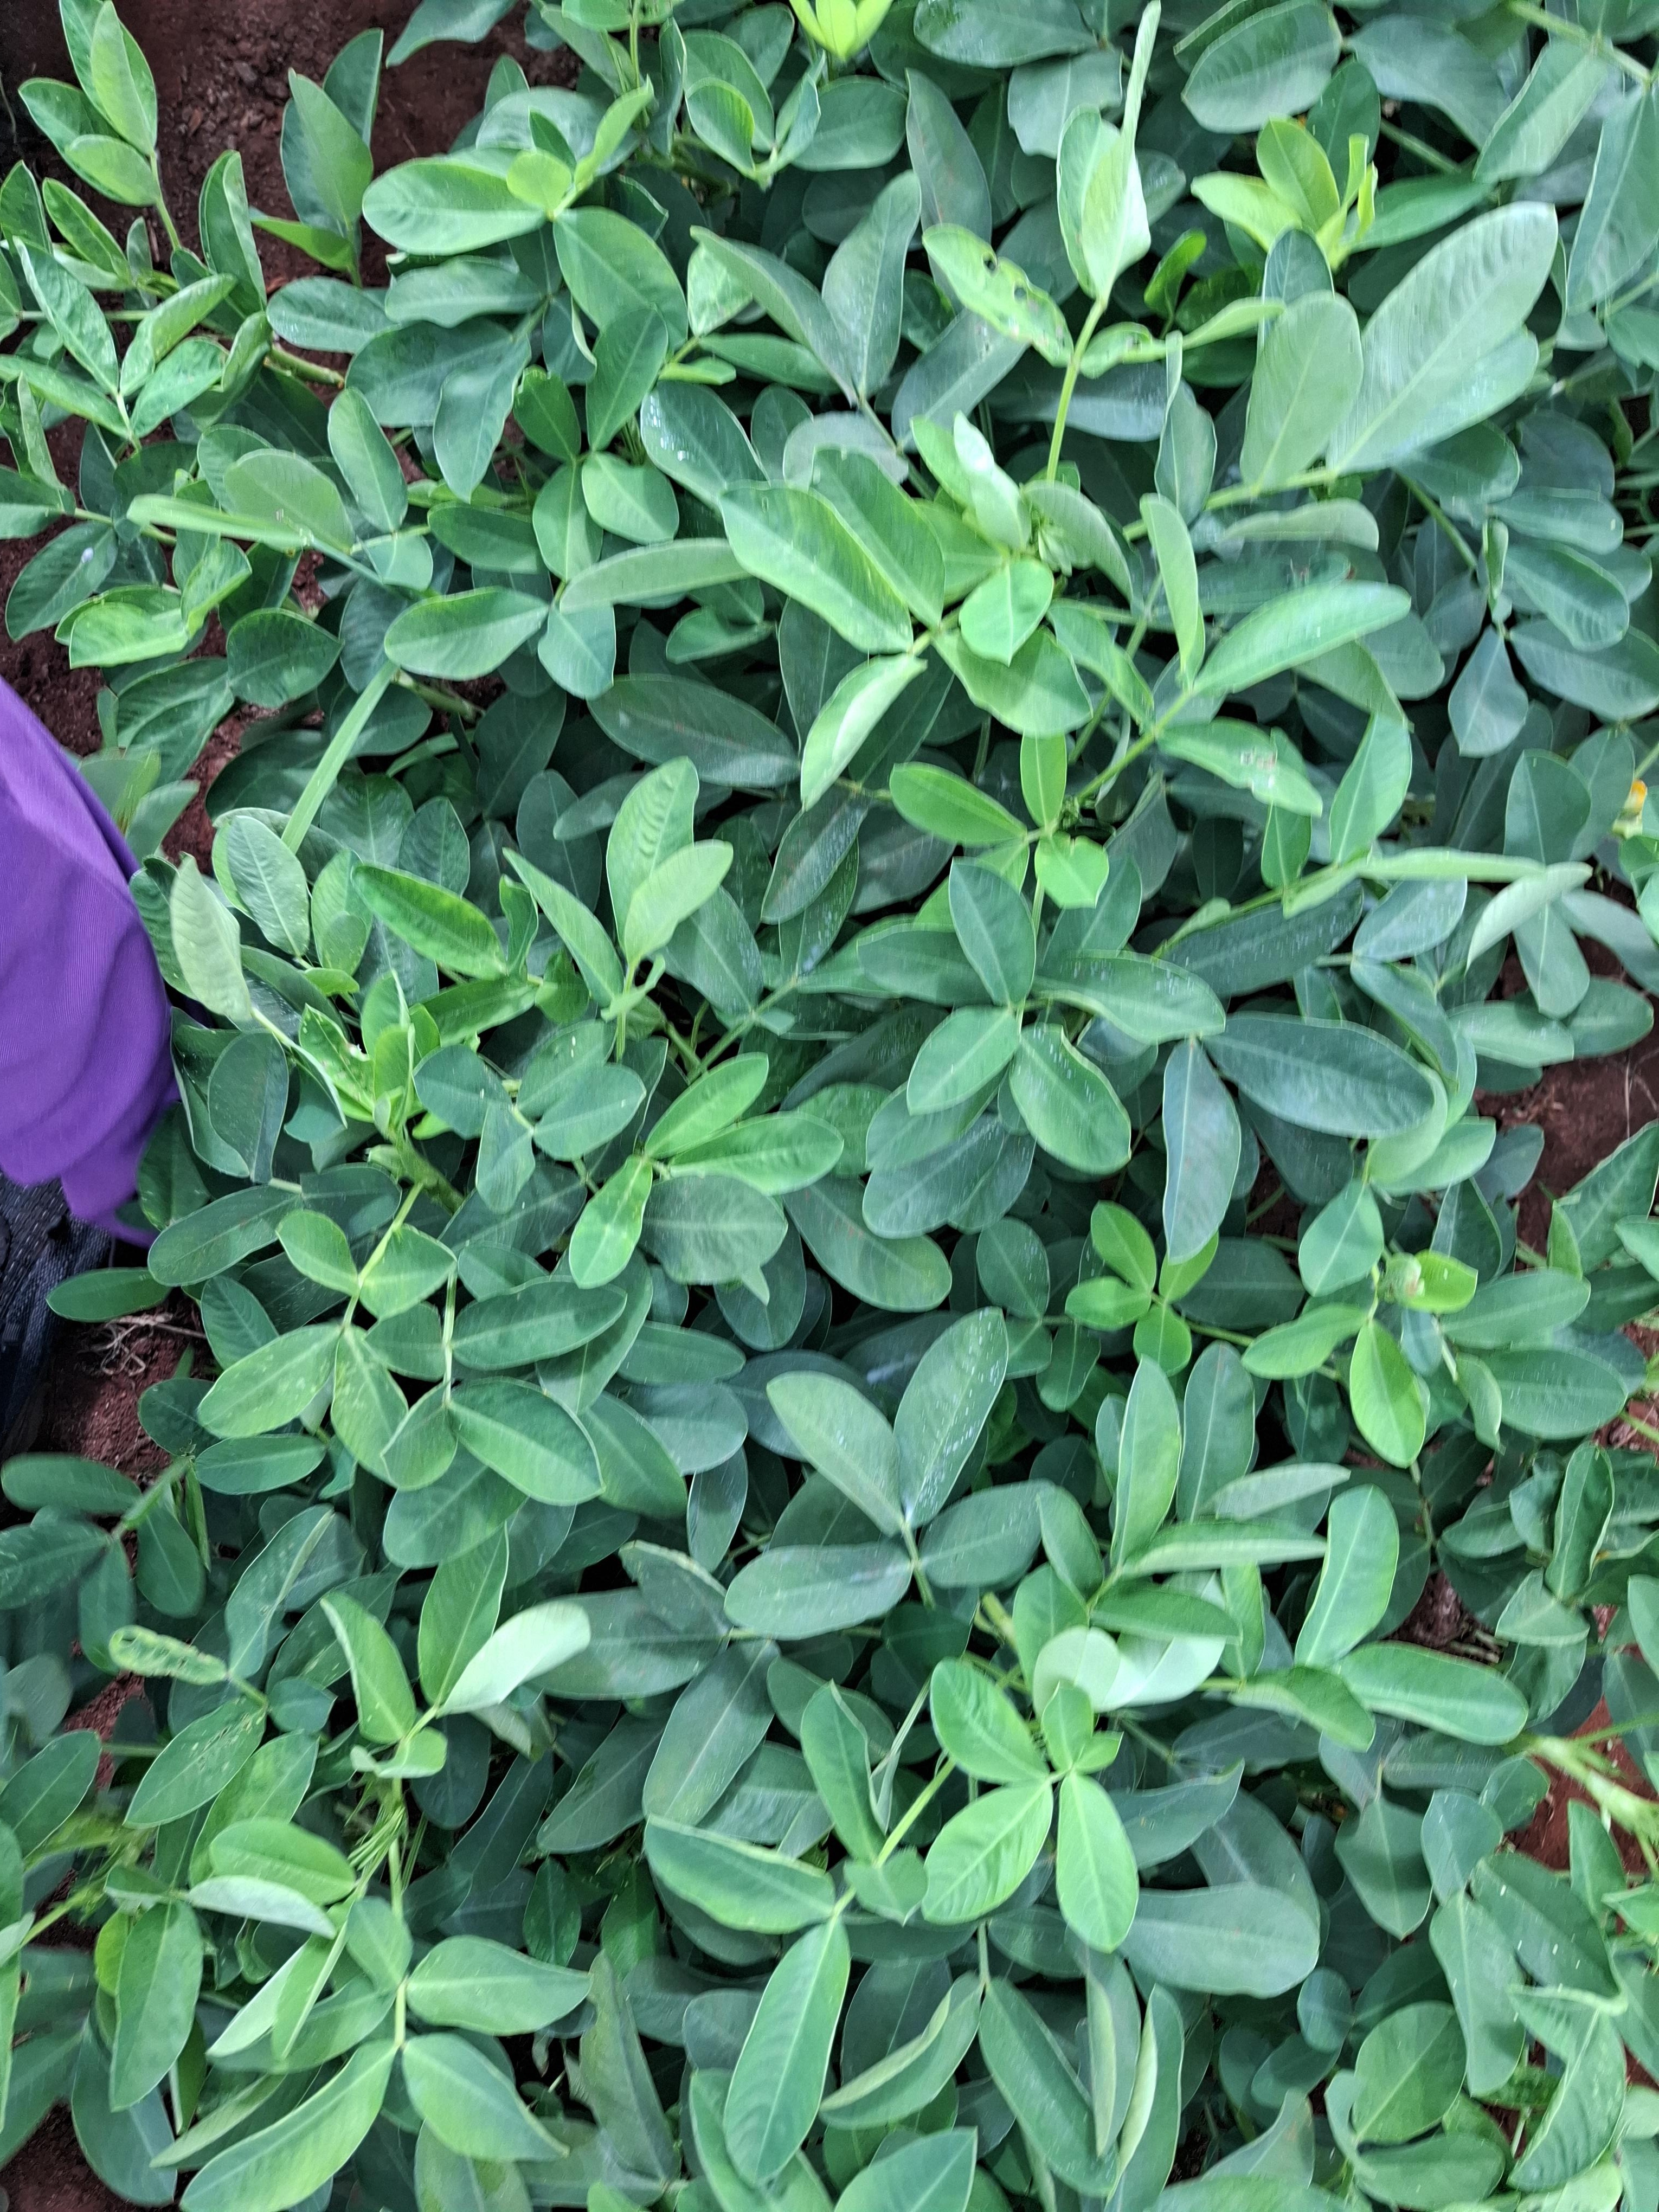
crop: groundnut
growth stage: pegging
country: Kenya
